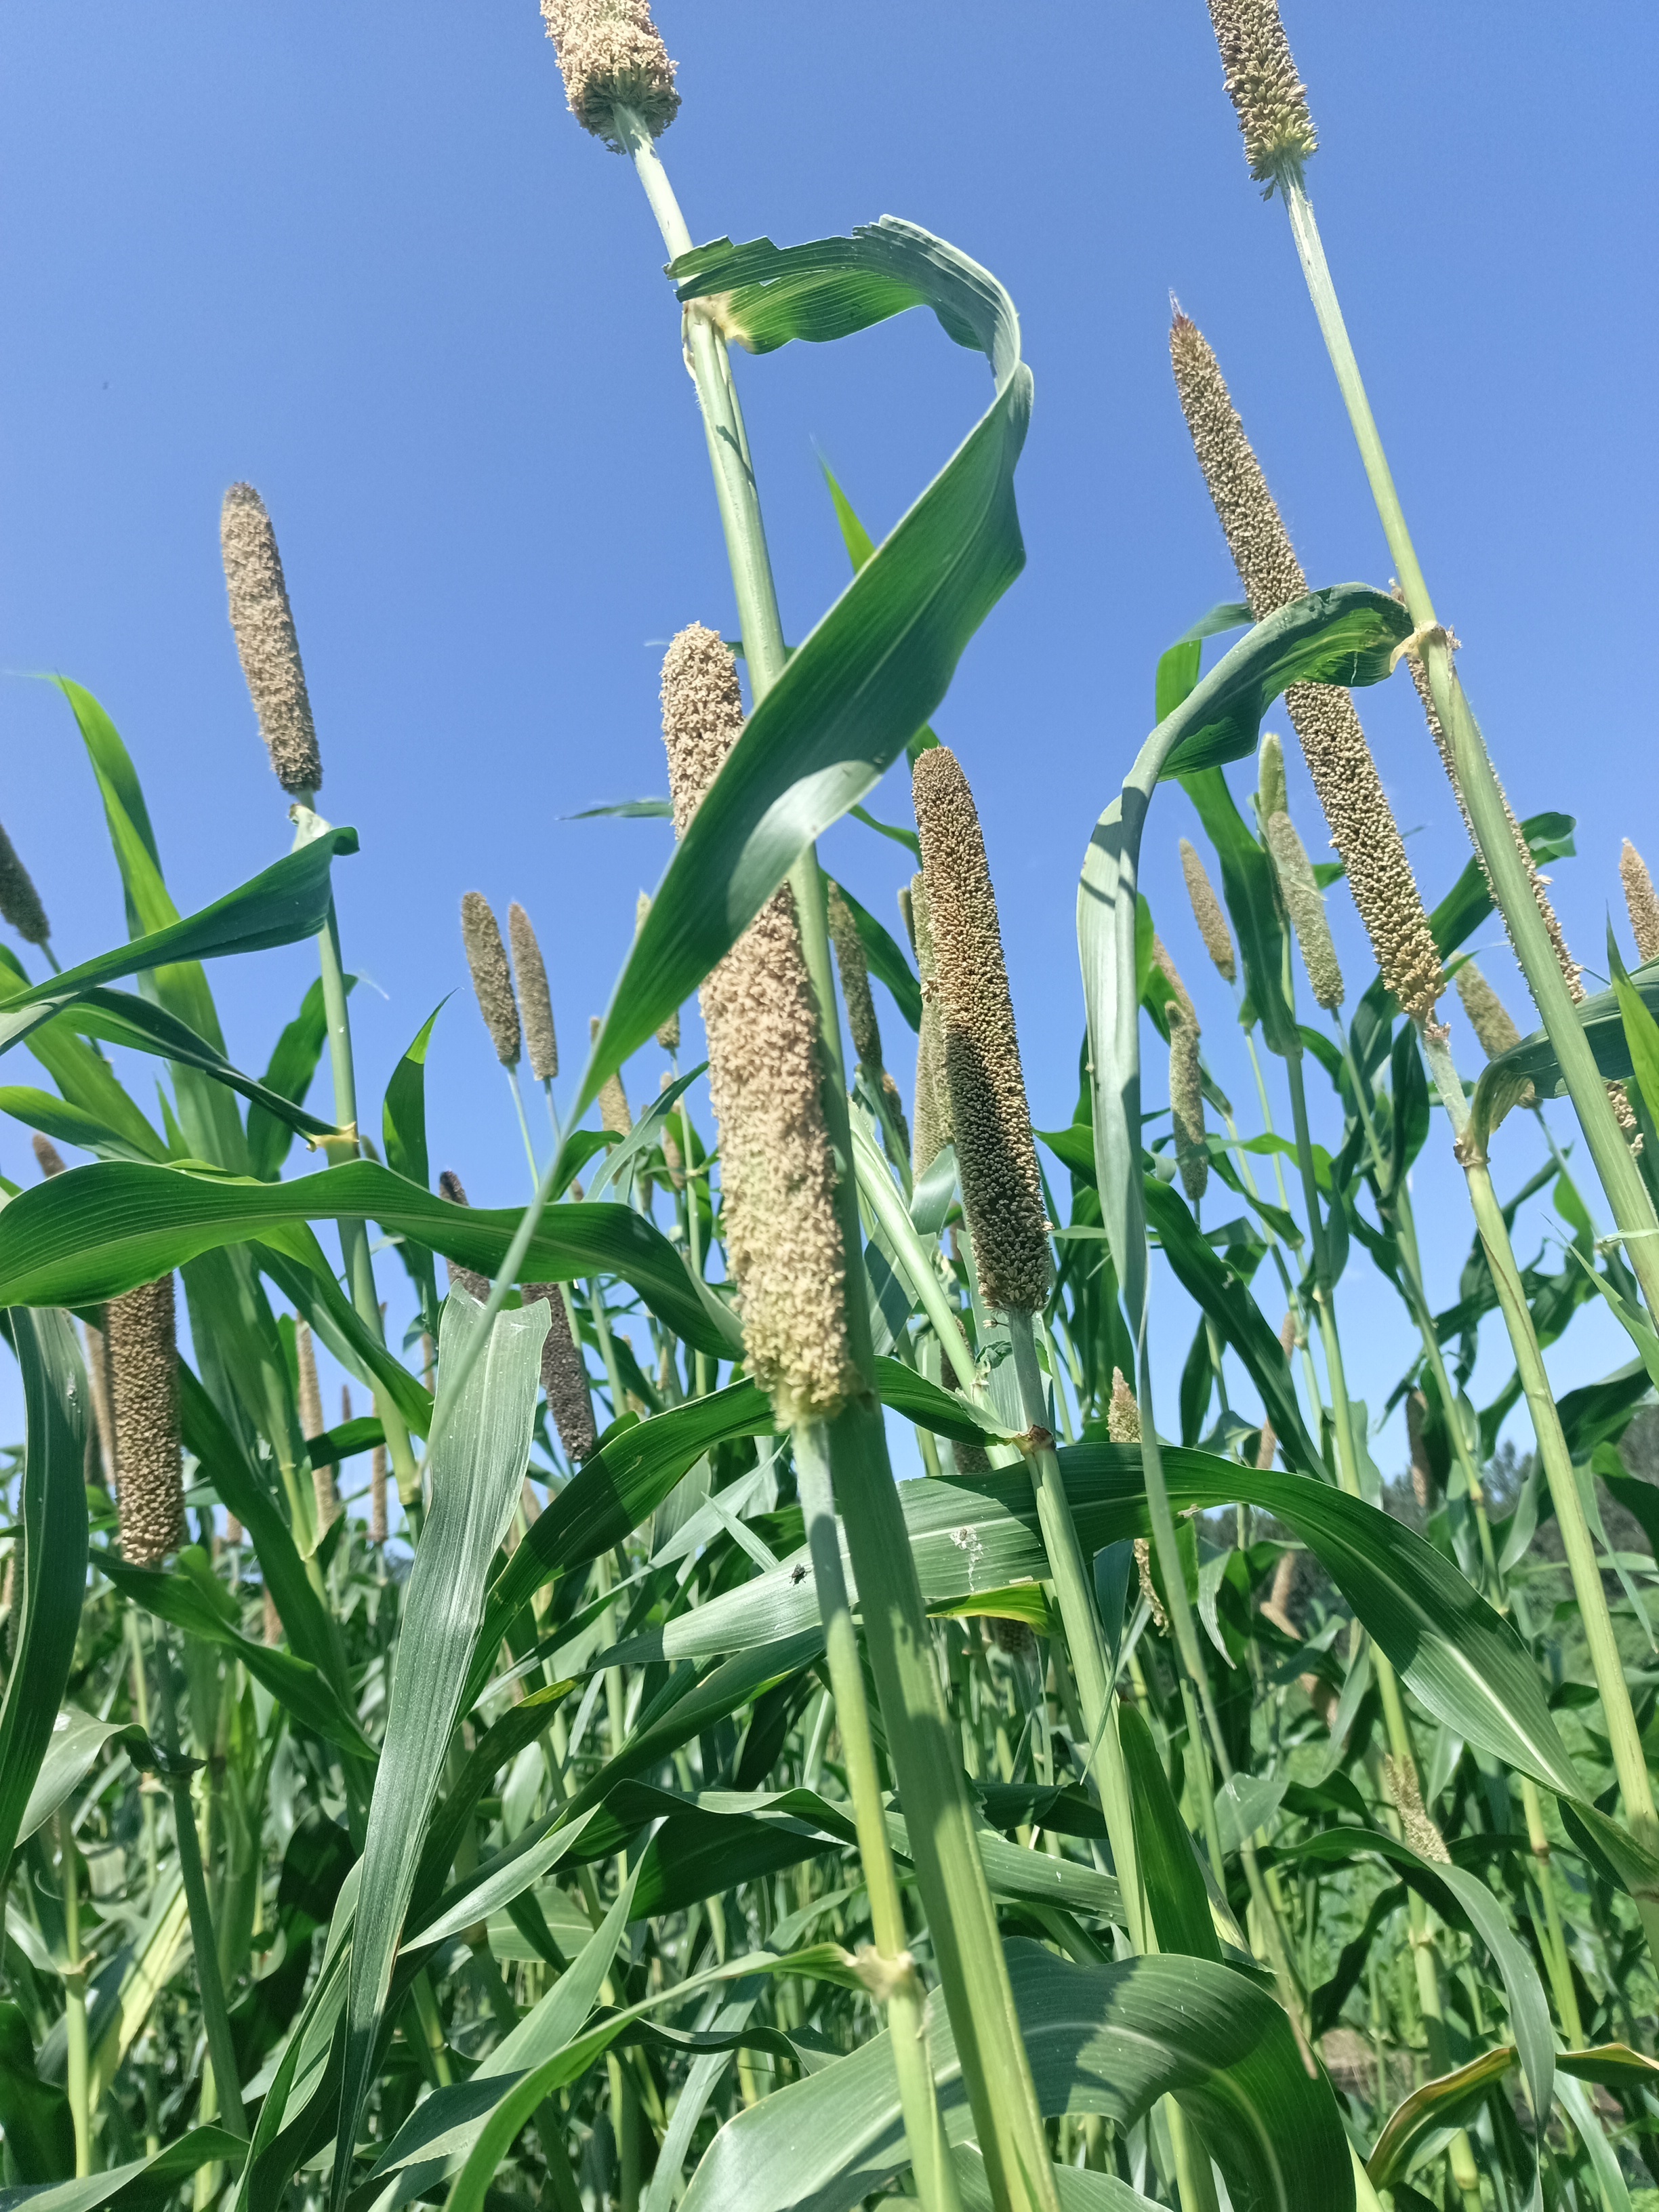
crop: pearl millet
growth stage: heading tuber
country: Tanzania
